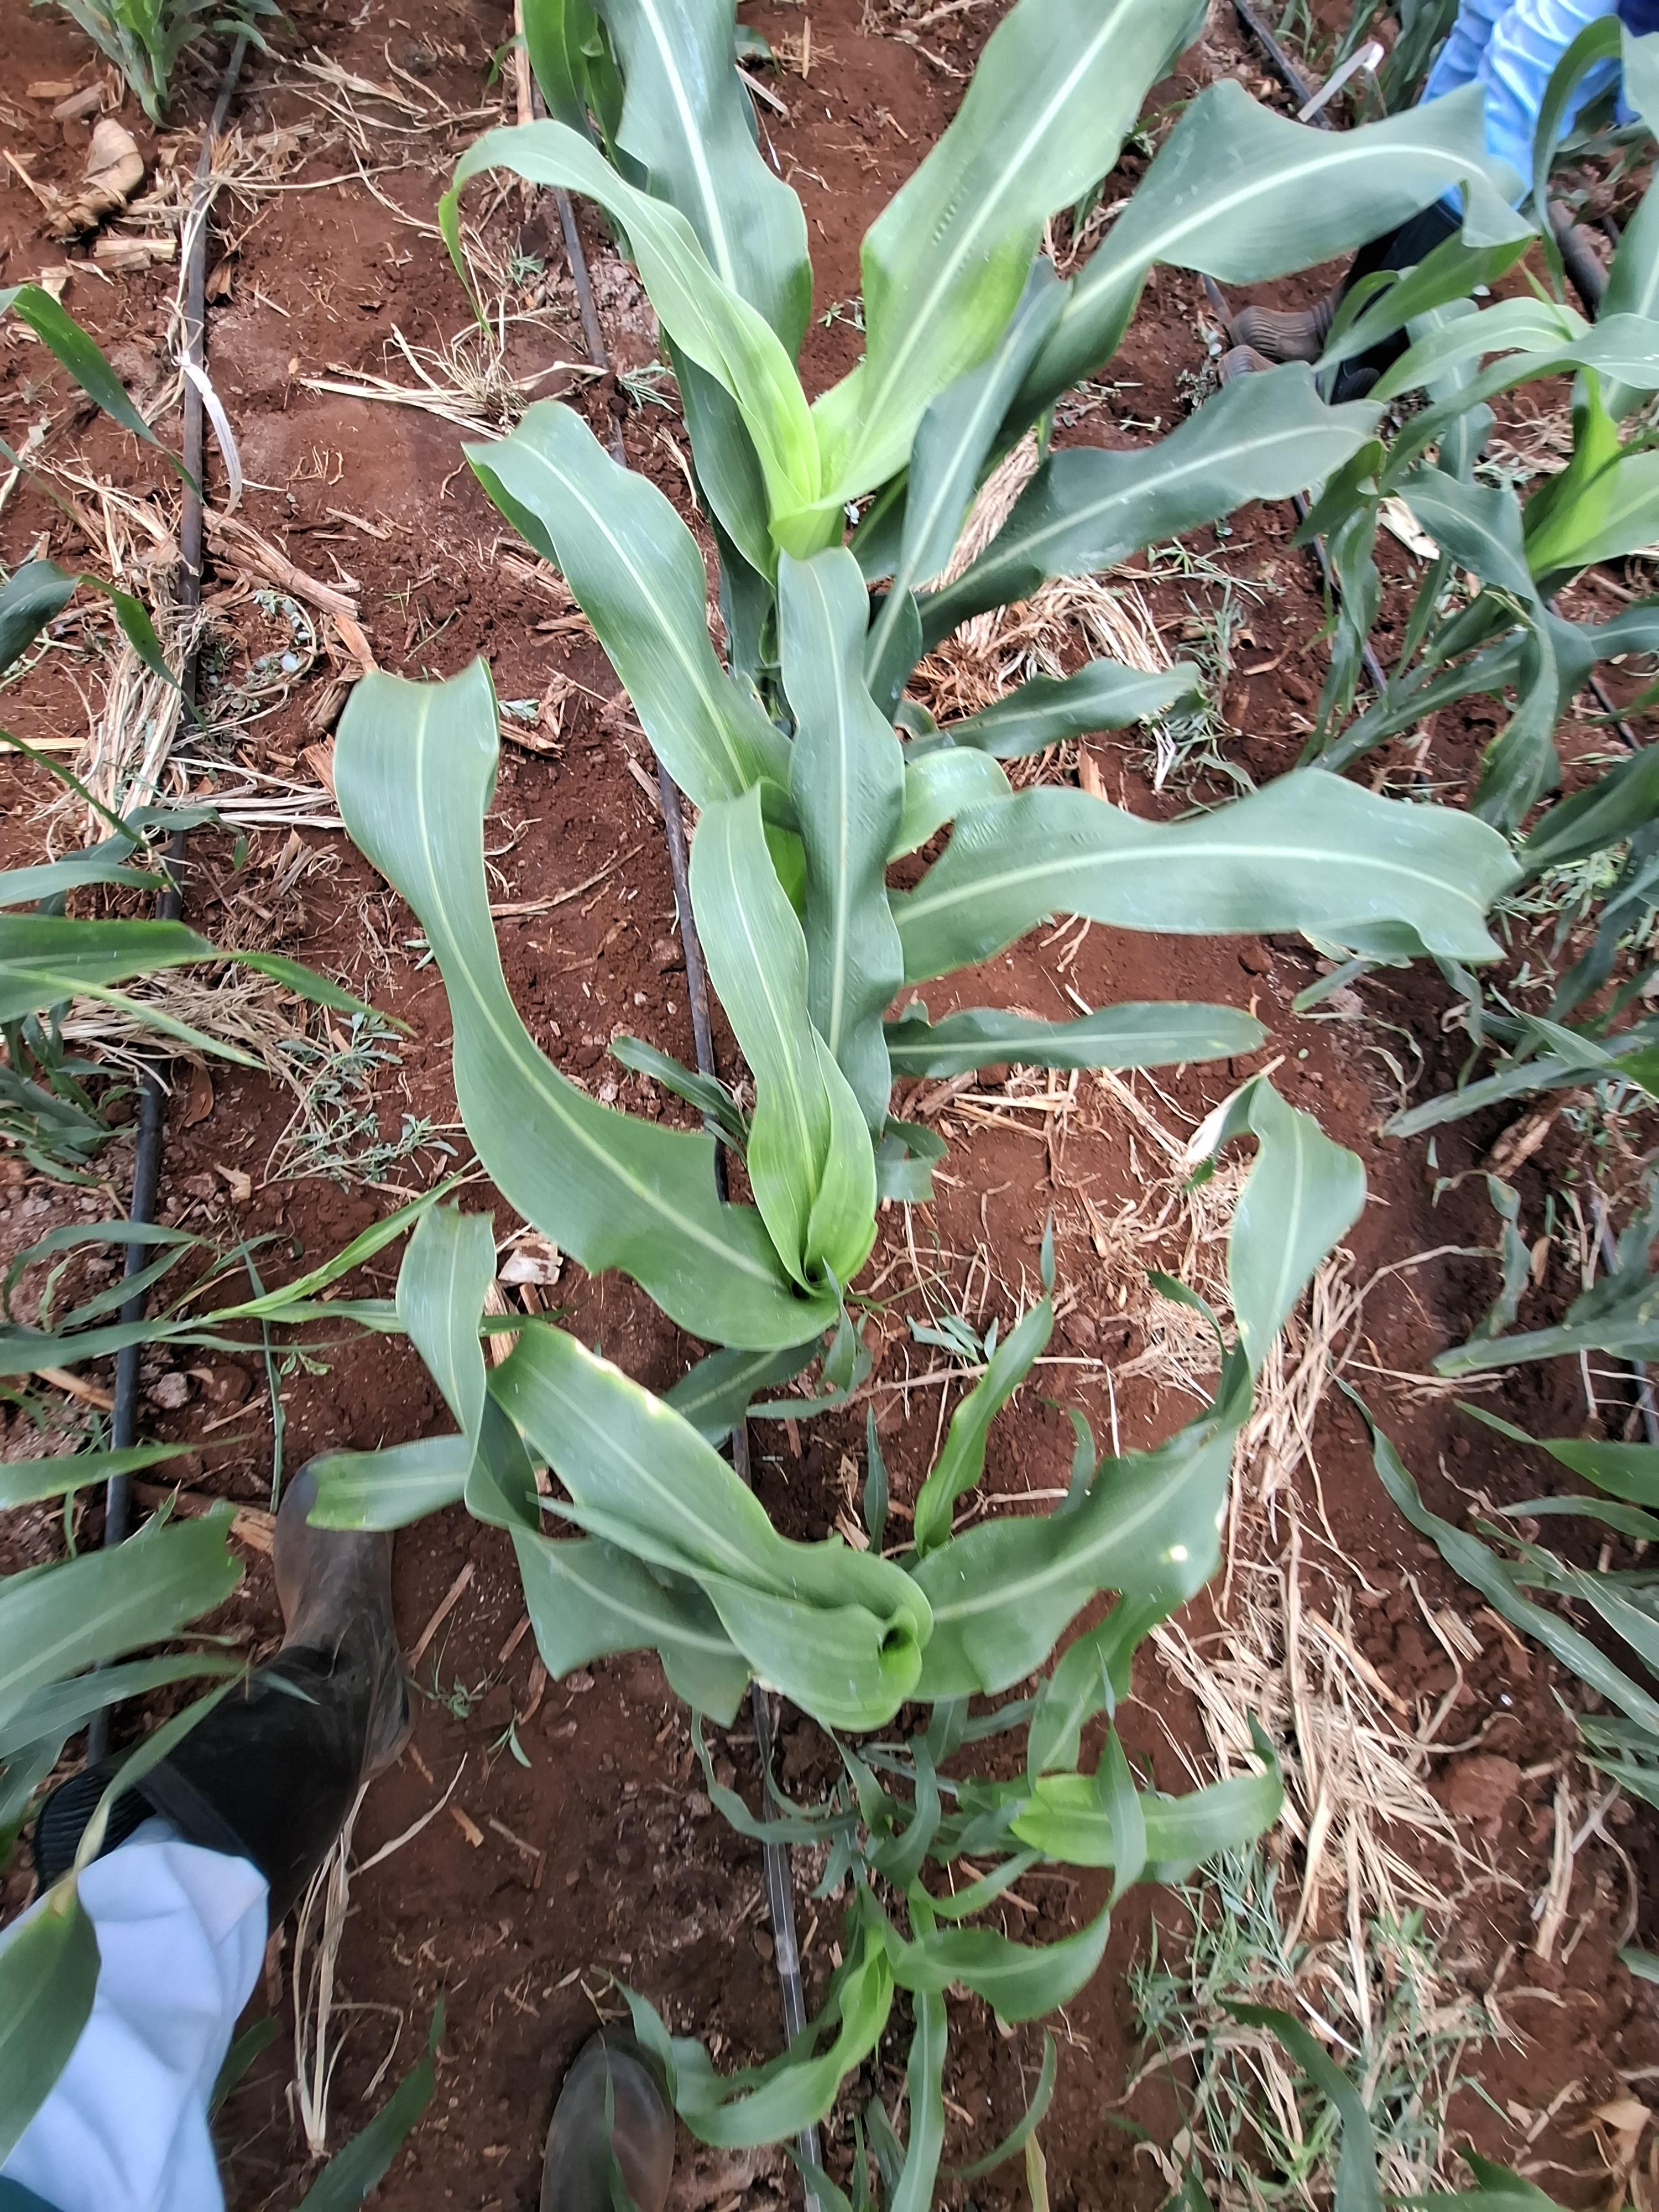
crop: sorghum
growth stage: vegetative
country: Kenya
